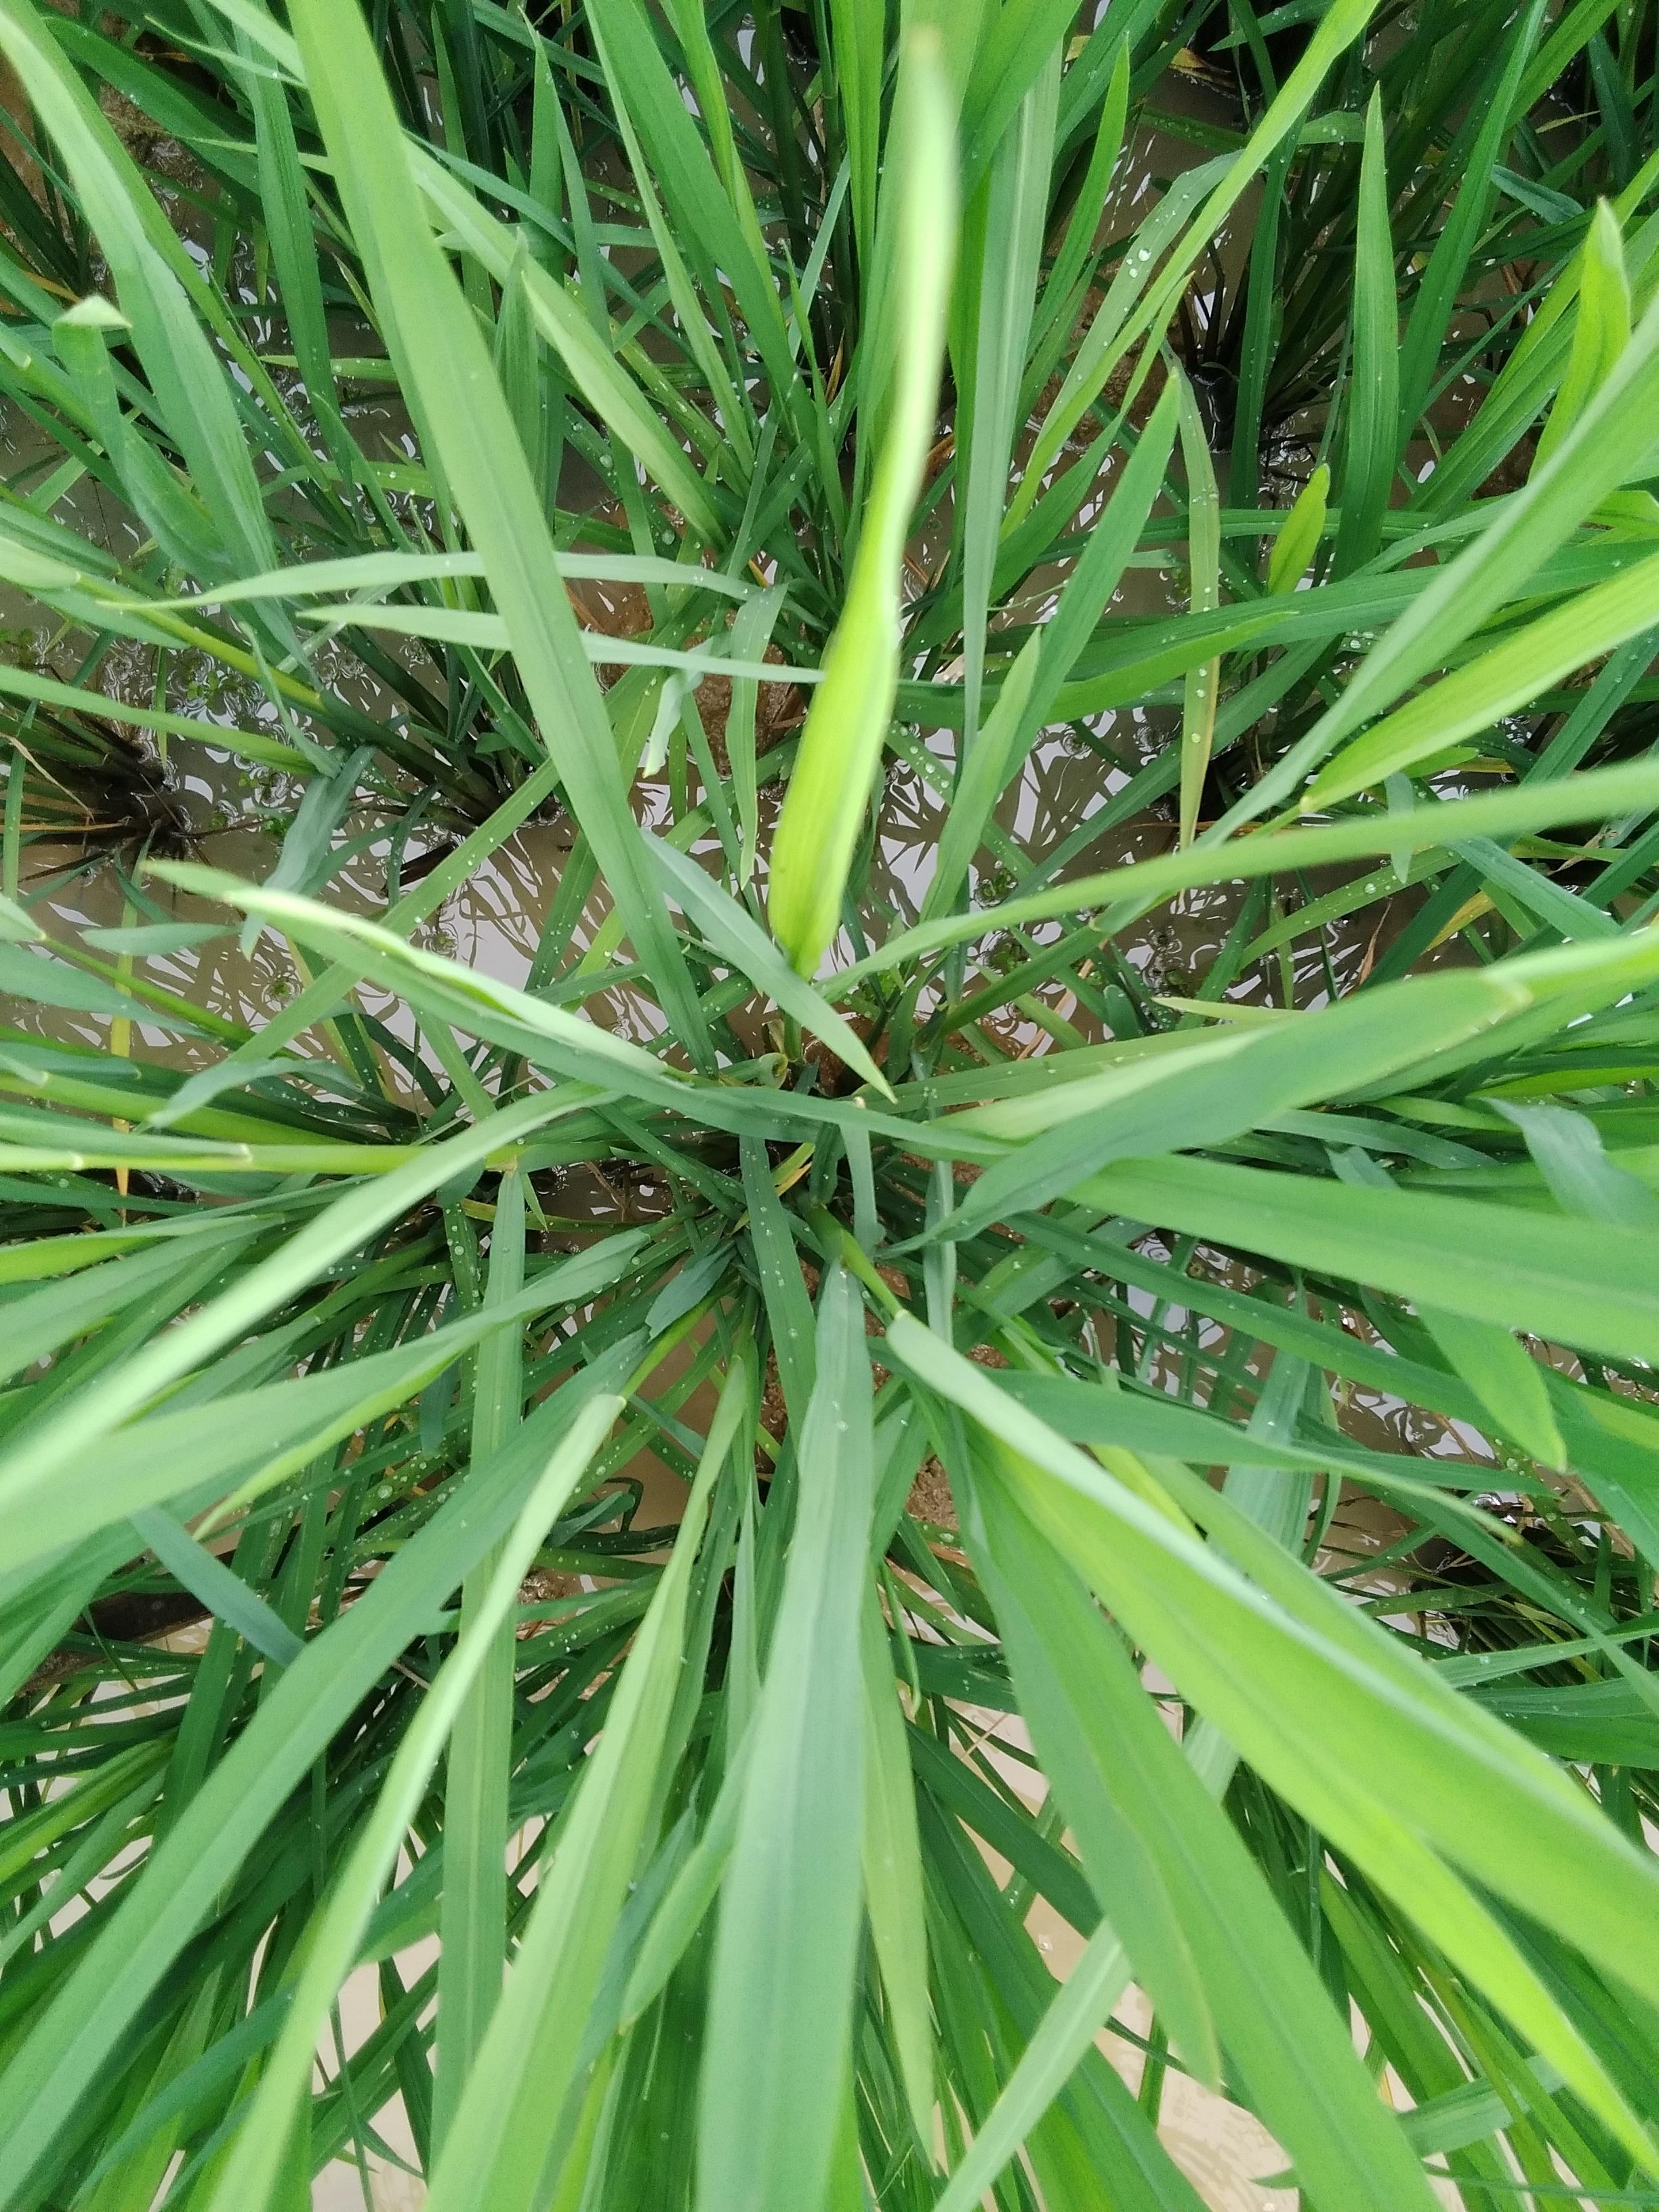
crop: rice
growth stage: booting
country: Nigeria
